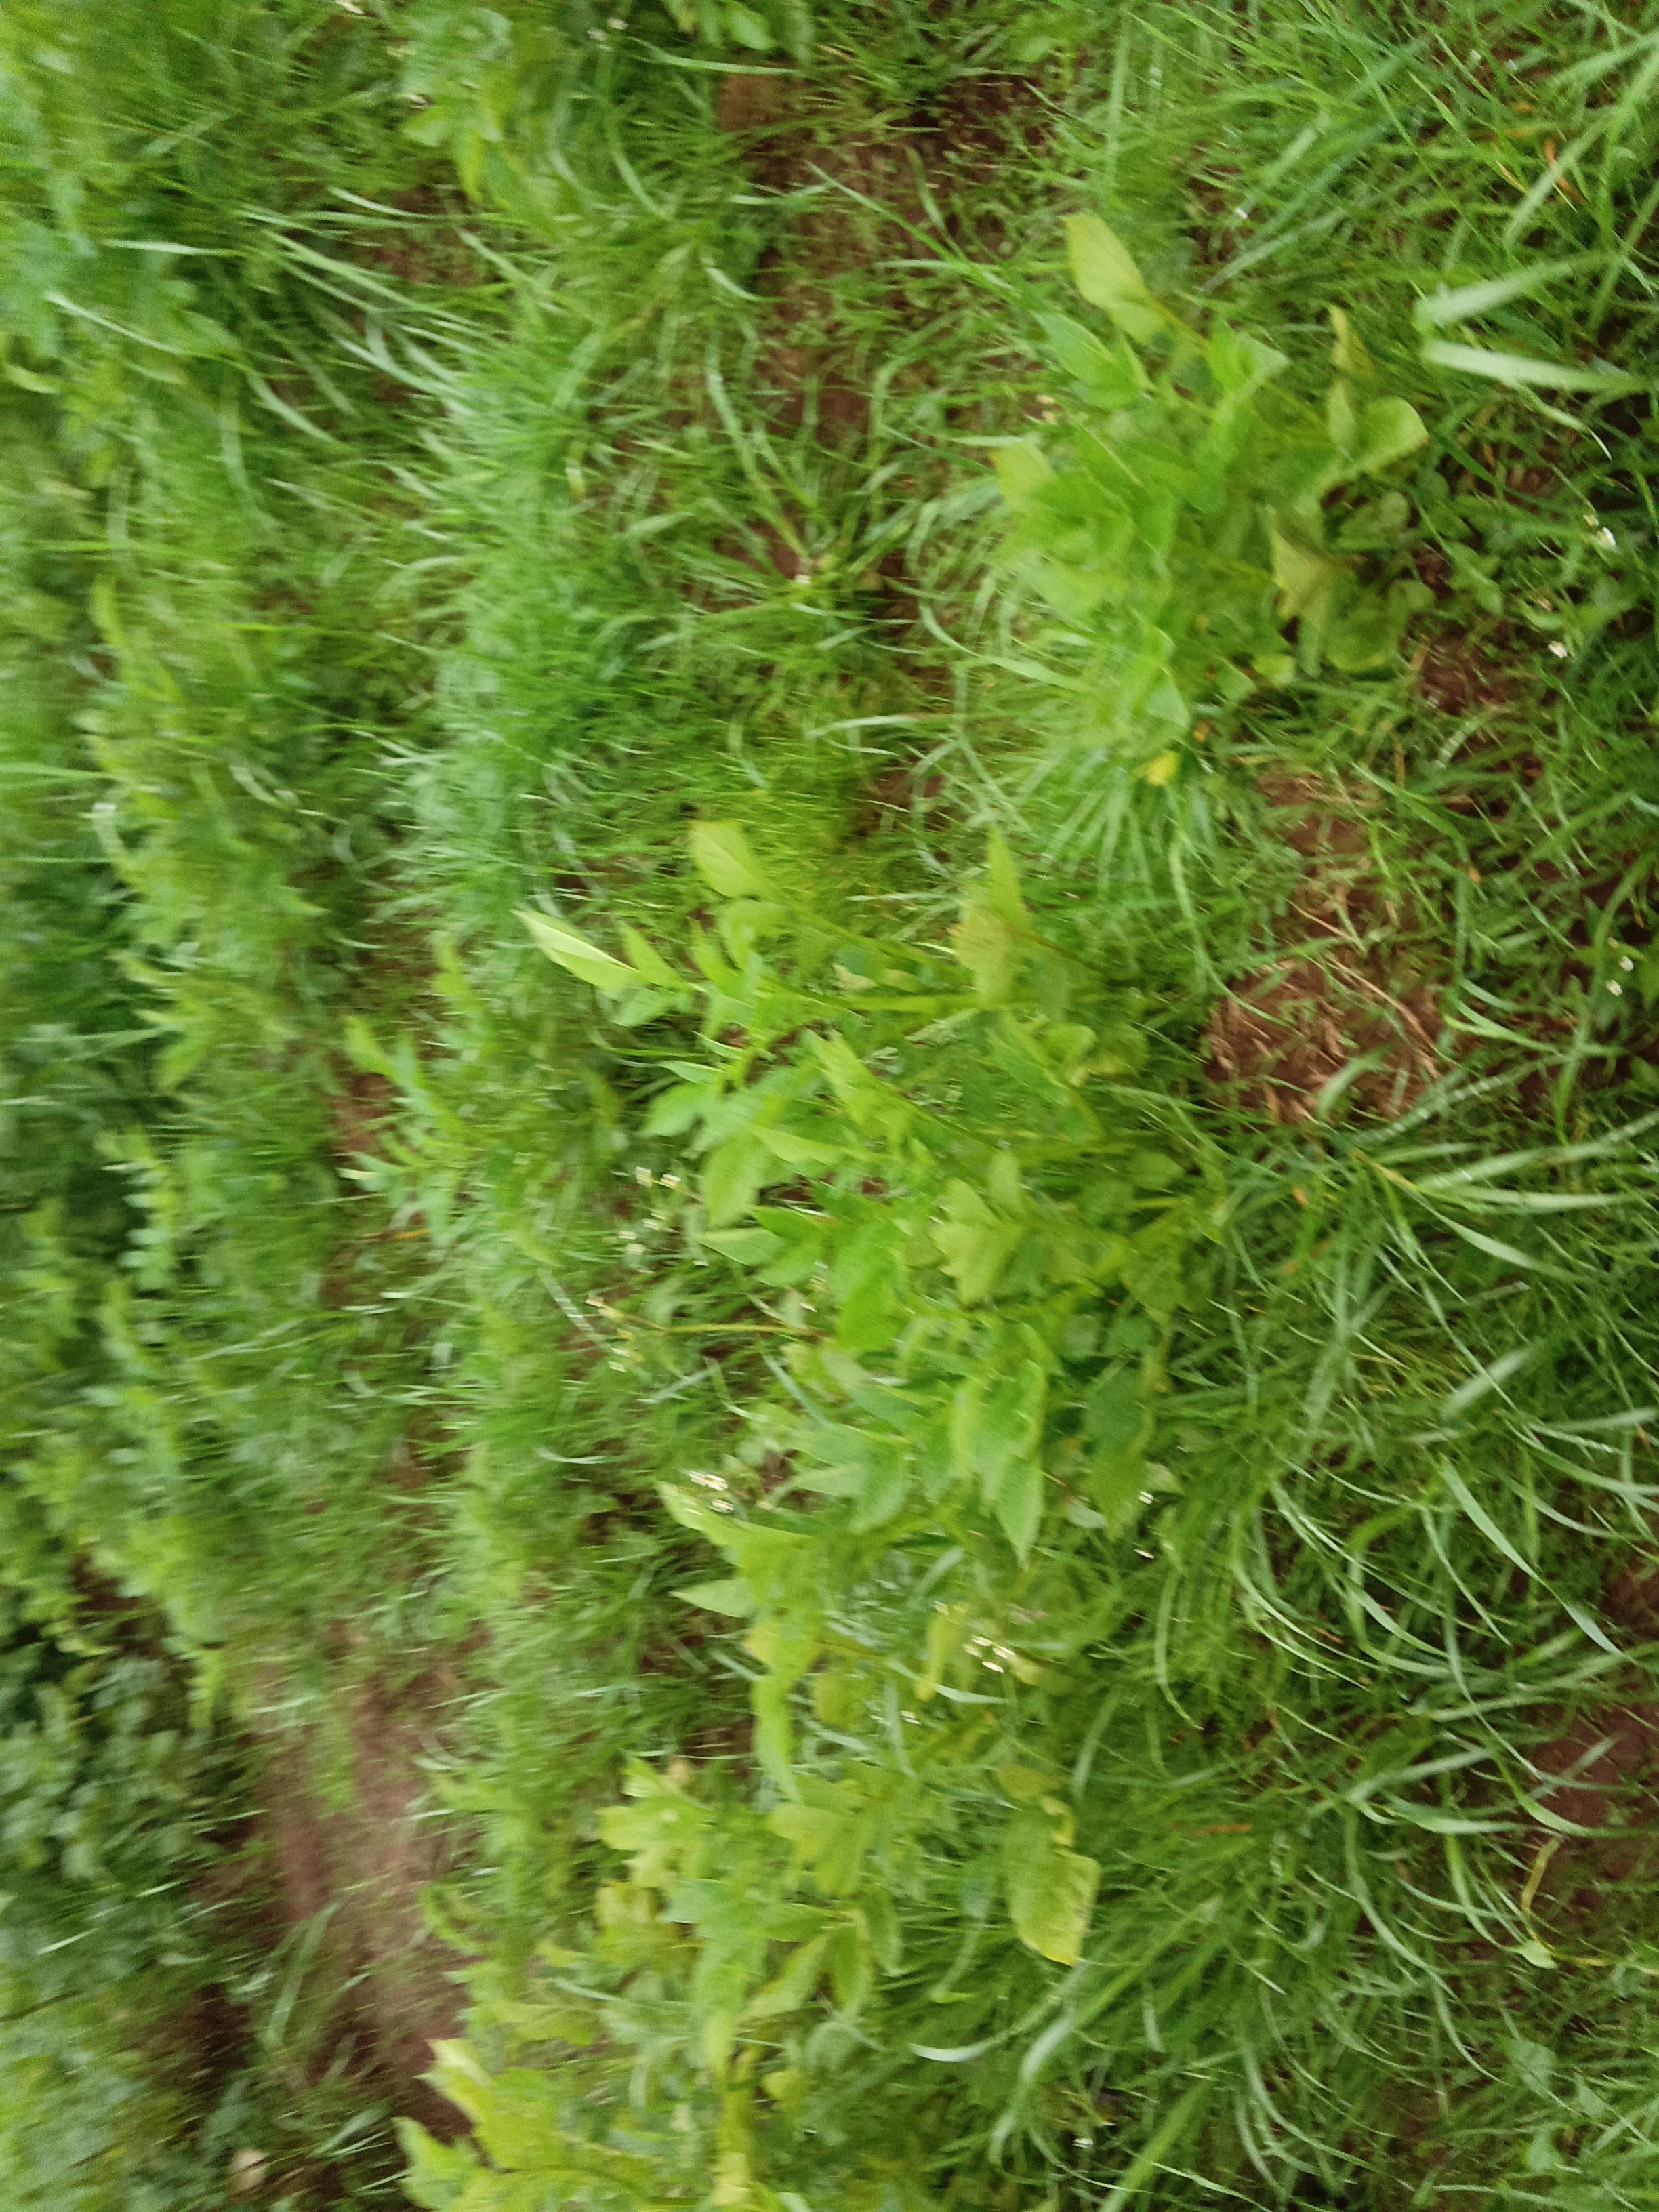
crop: potato
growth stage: flowering
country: Kenya
